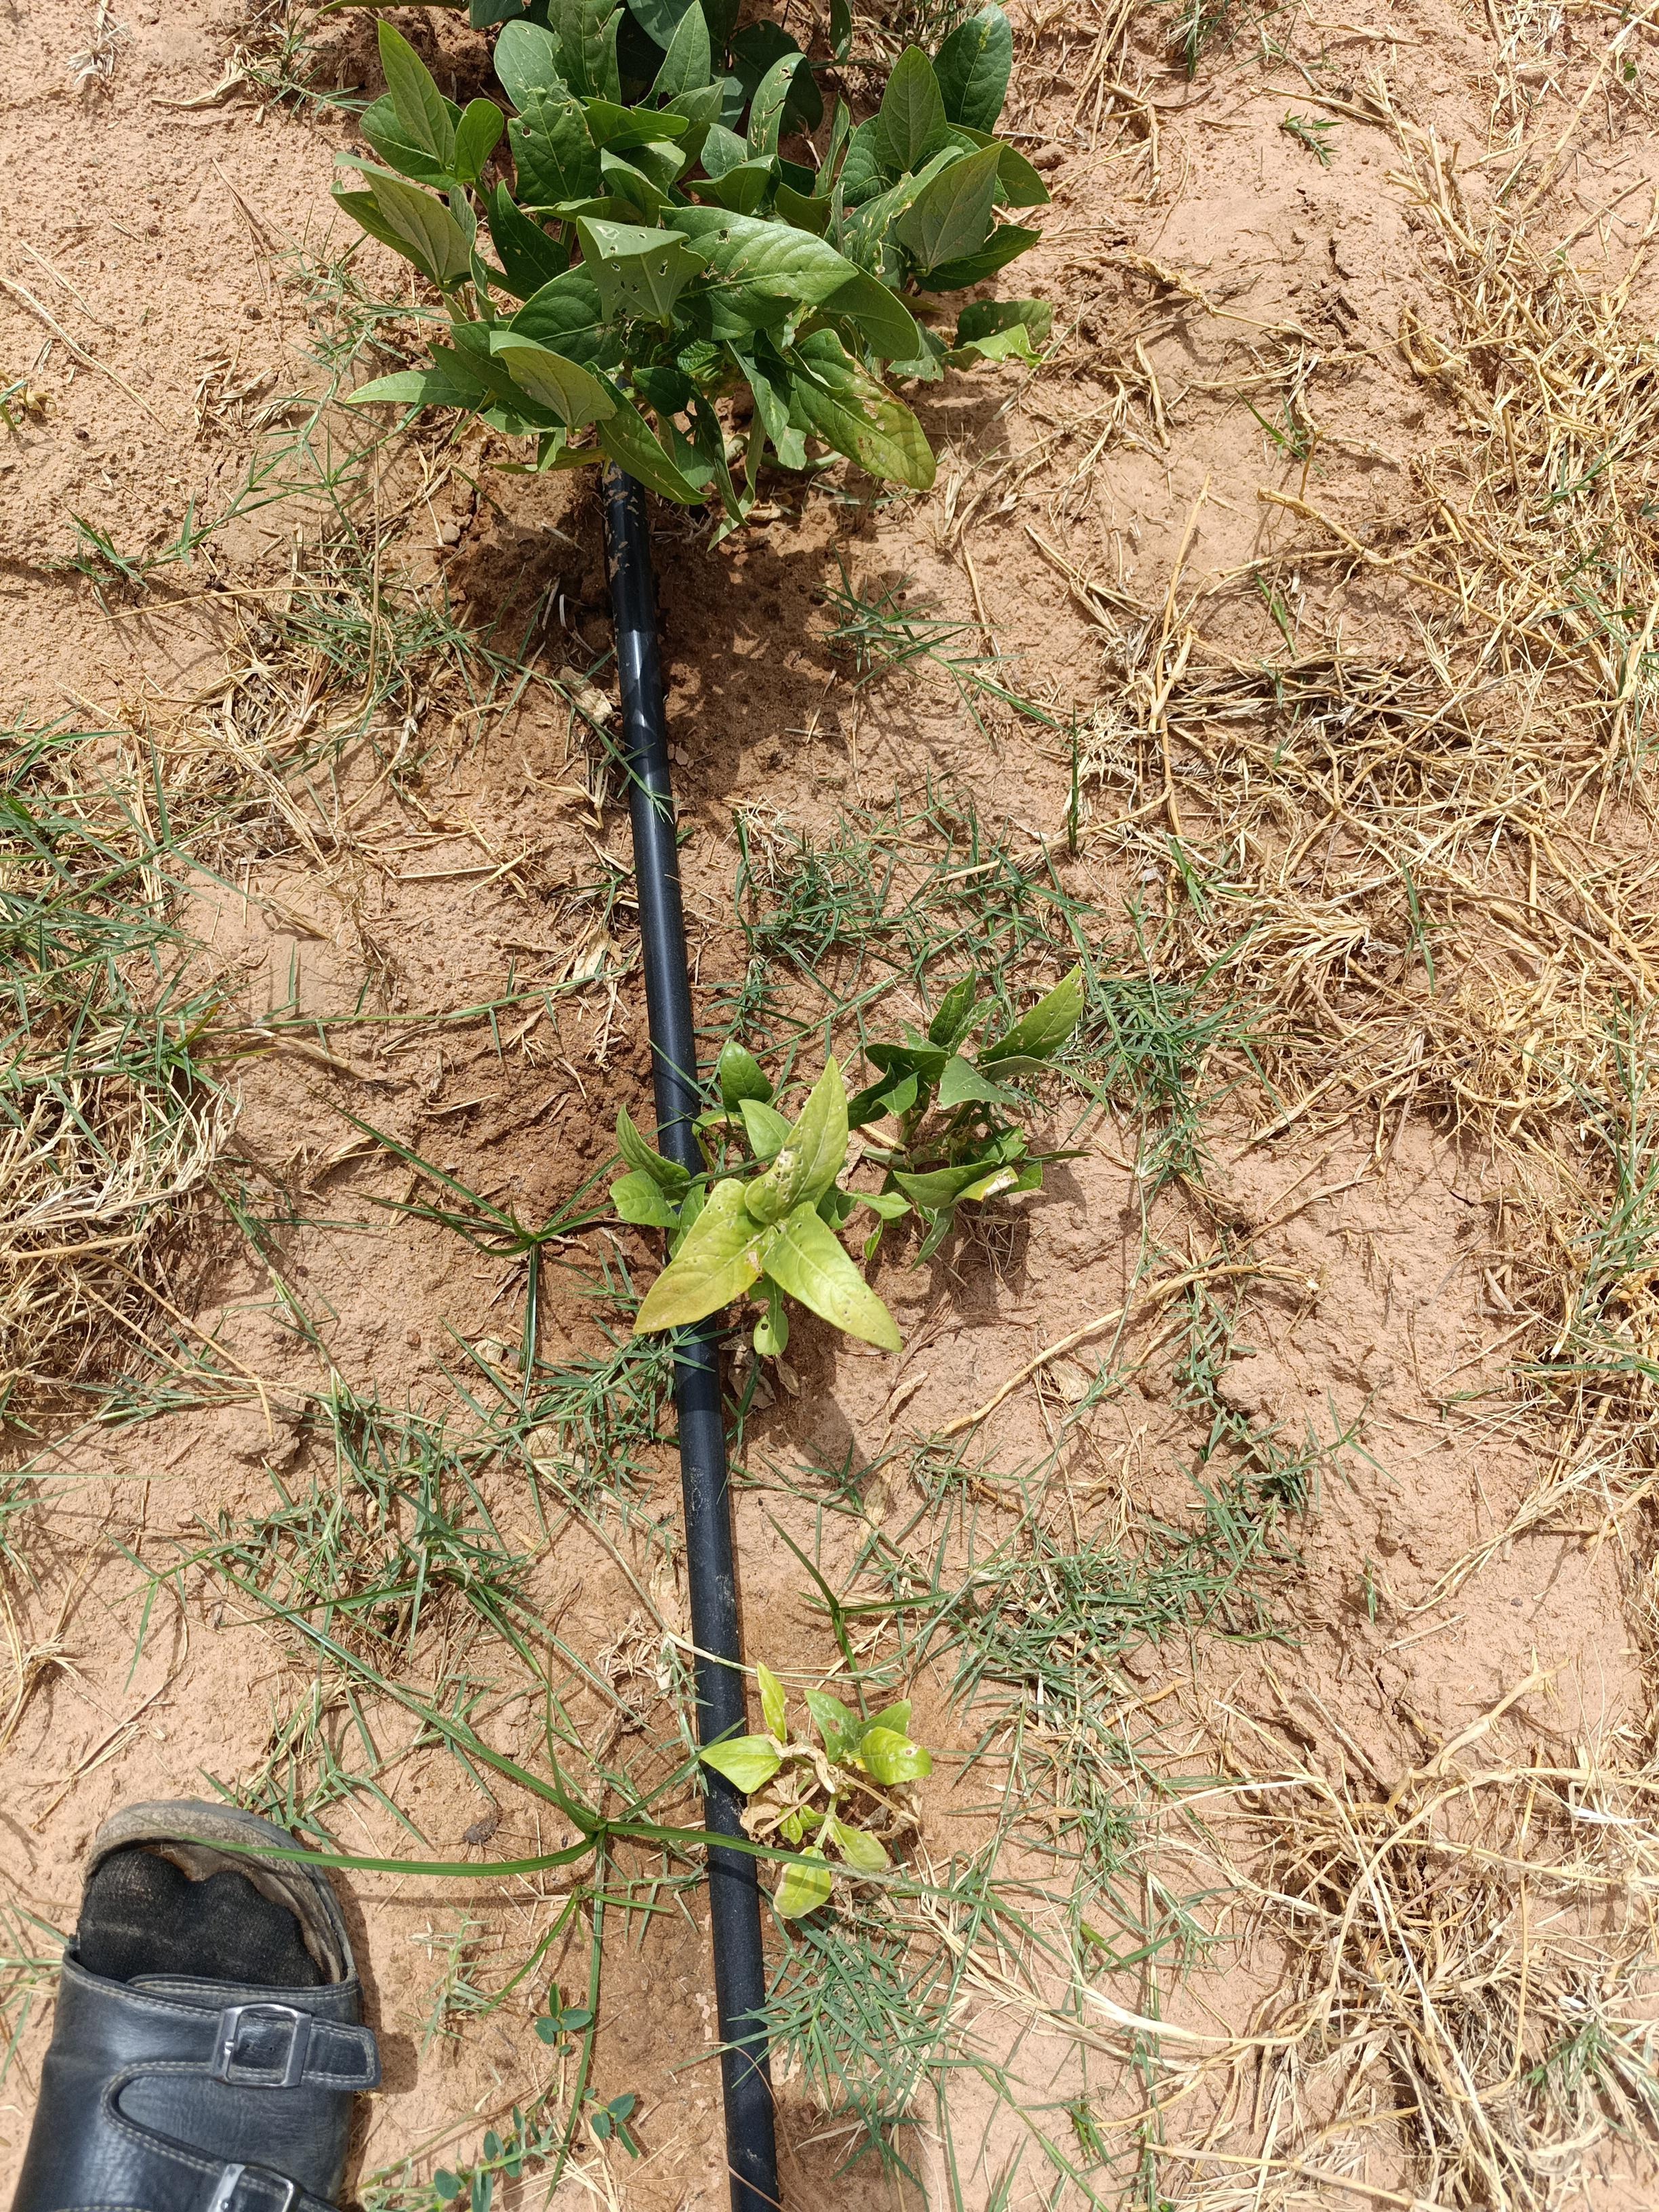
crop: cowpea
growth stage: flowering
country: Nigeria
